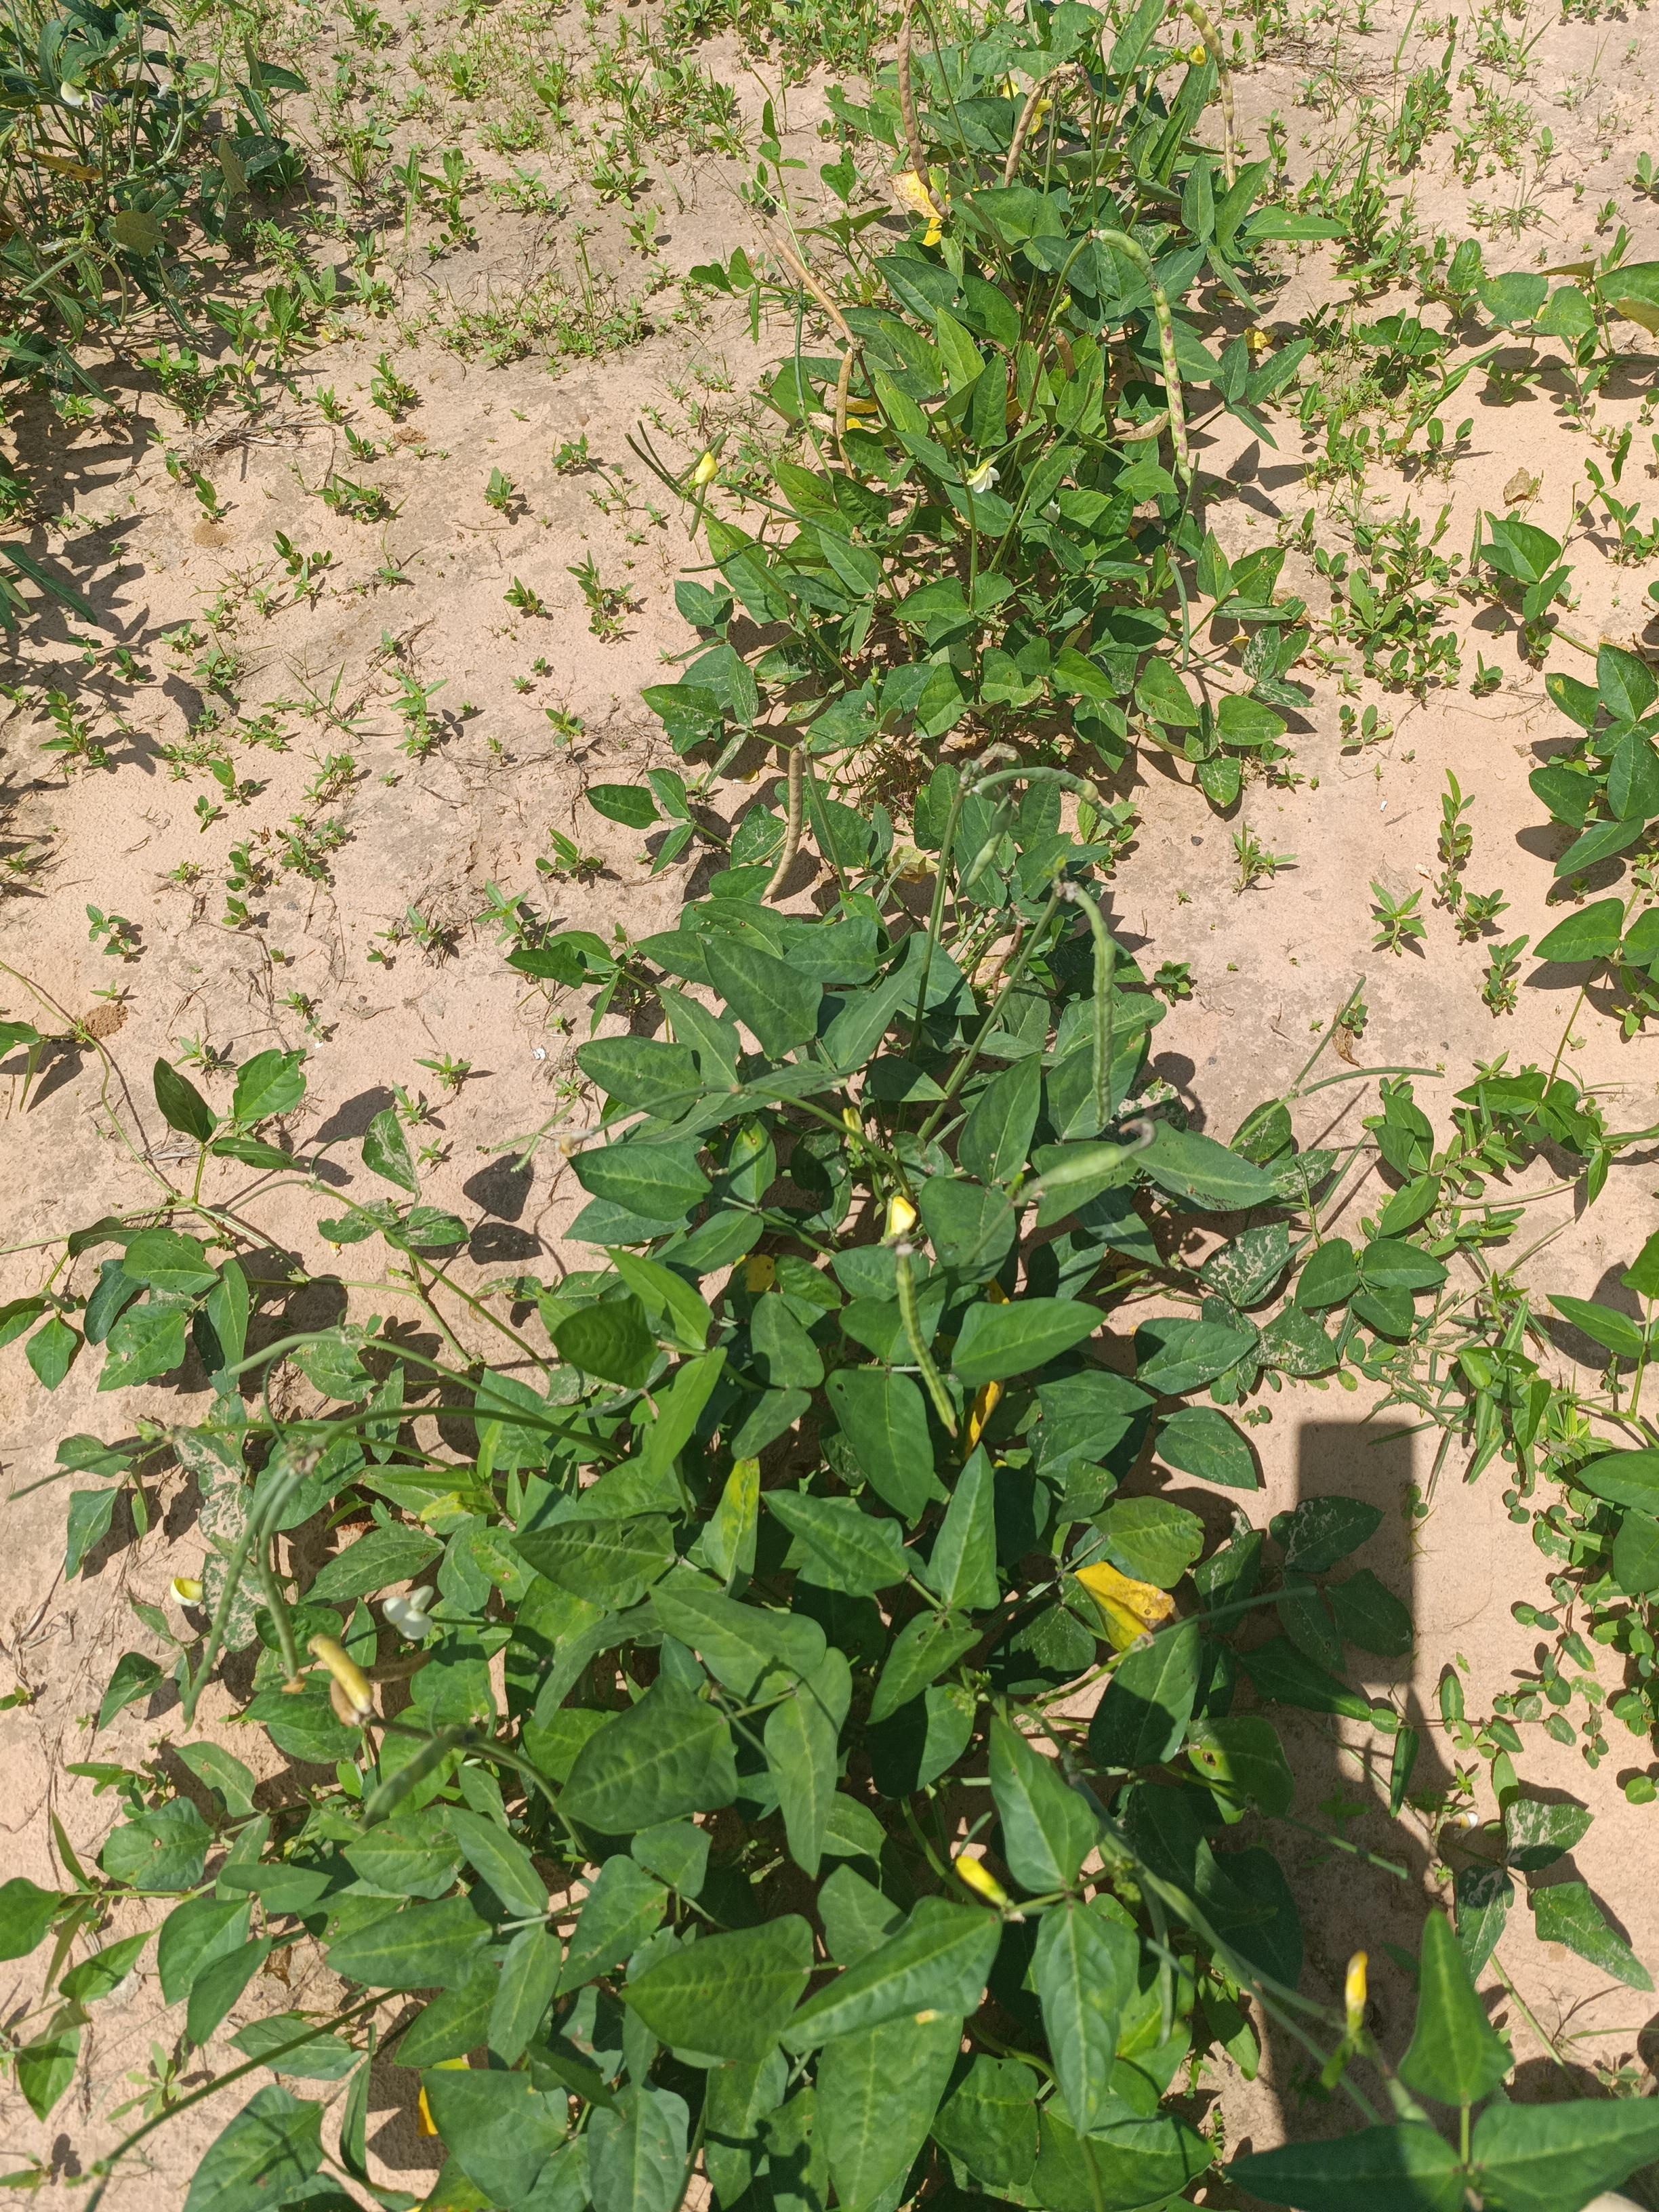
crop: cowpea
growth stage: maturity
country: Nigeria
